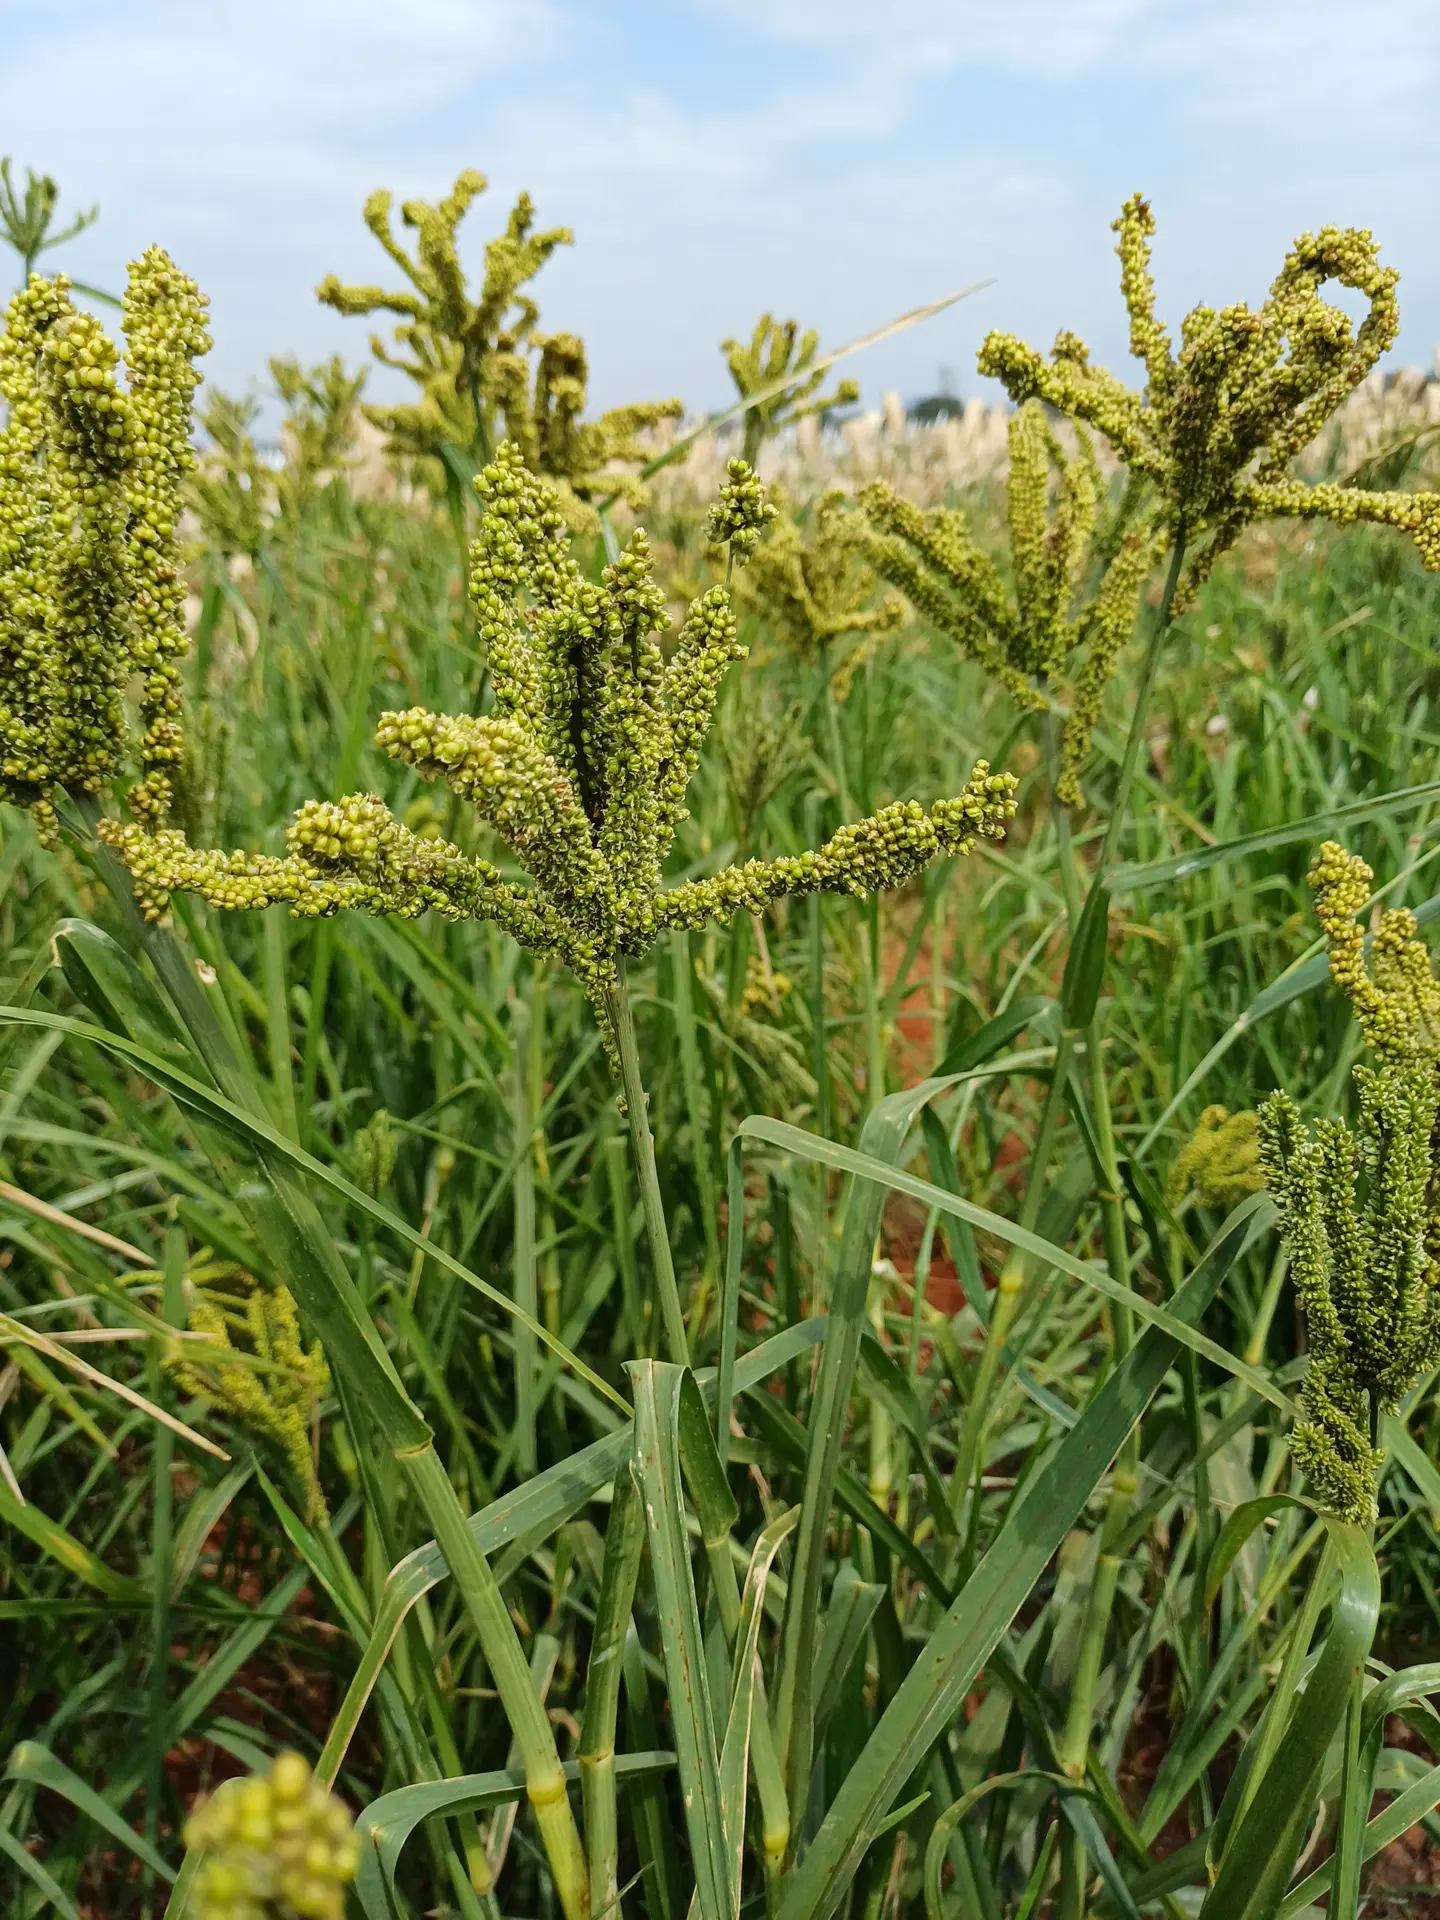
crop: finger millet
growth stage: filling grain
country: Kenya
